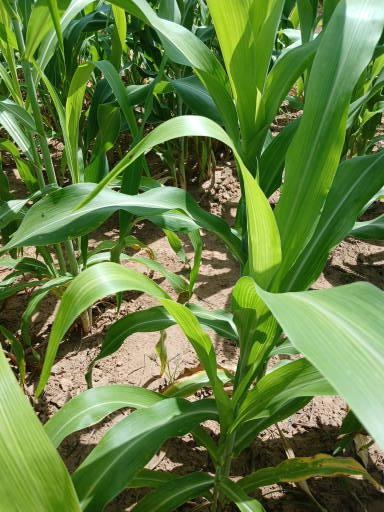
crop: sorghum
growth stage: vegetative
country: Senegal
